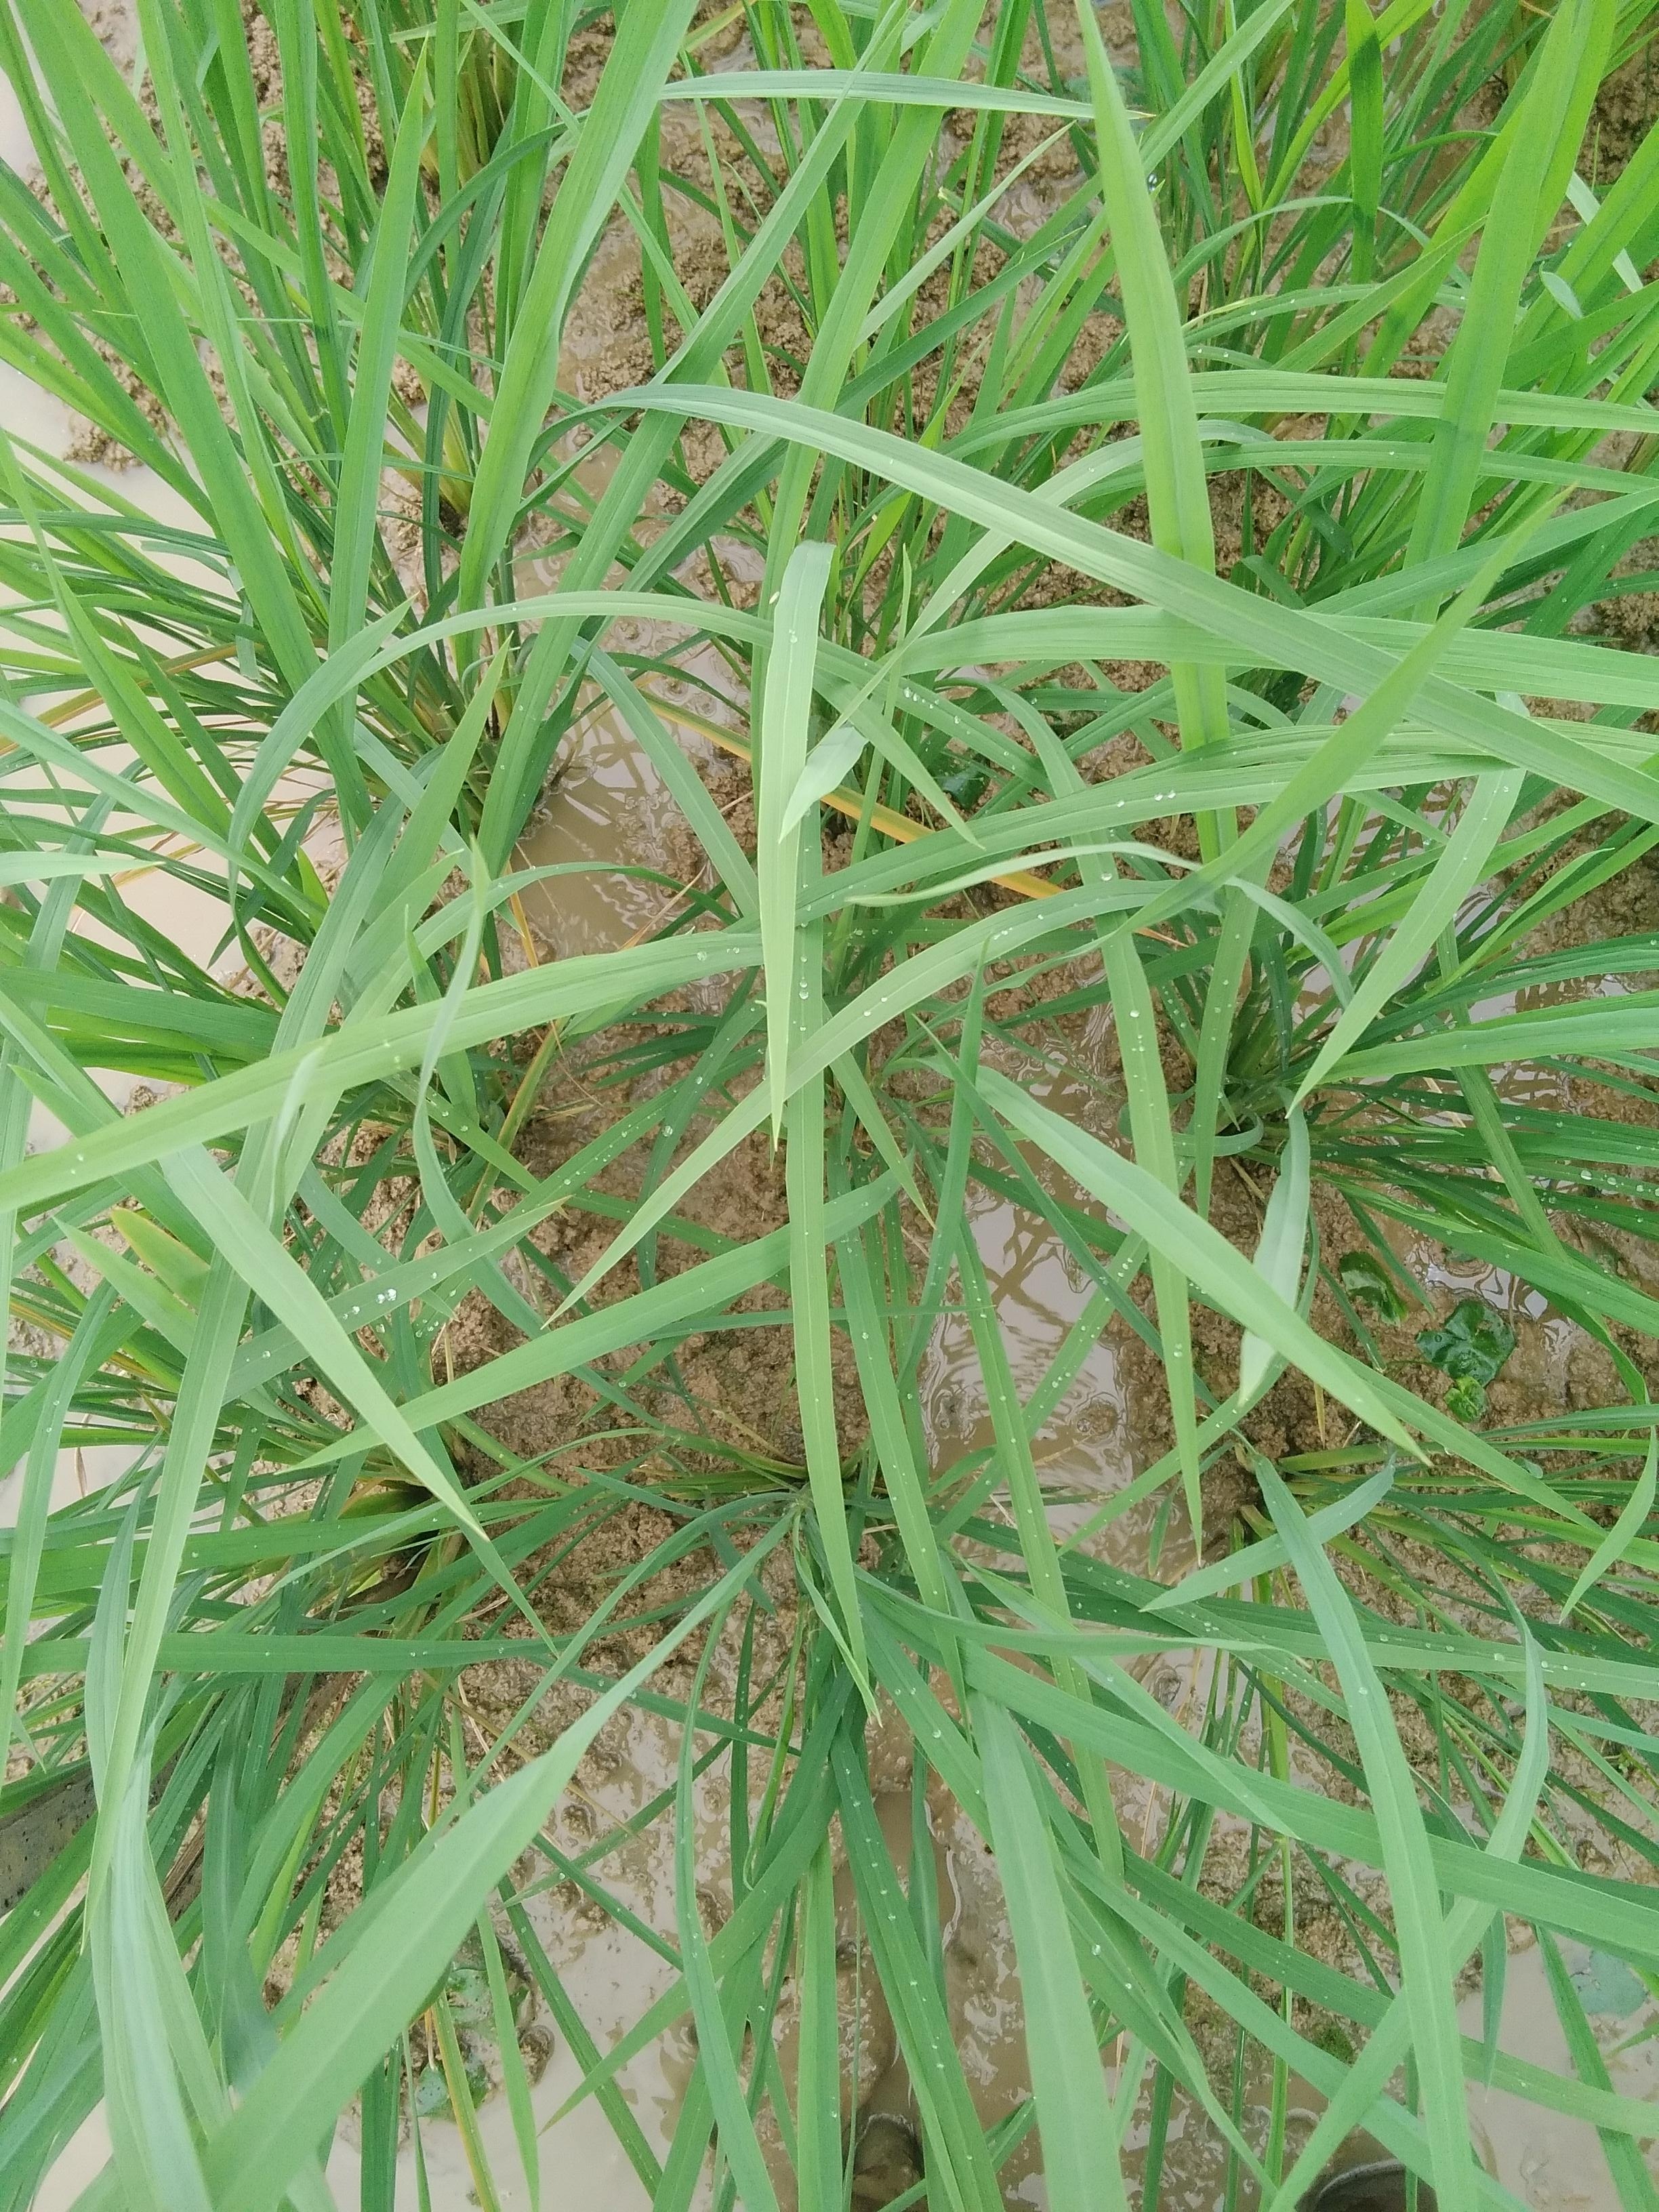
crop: rice
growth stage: vegetative
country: Nigeria
